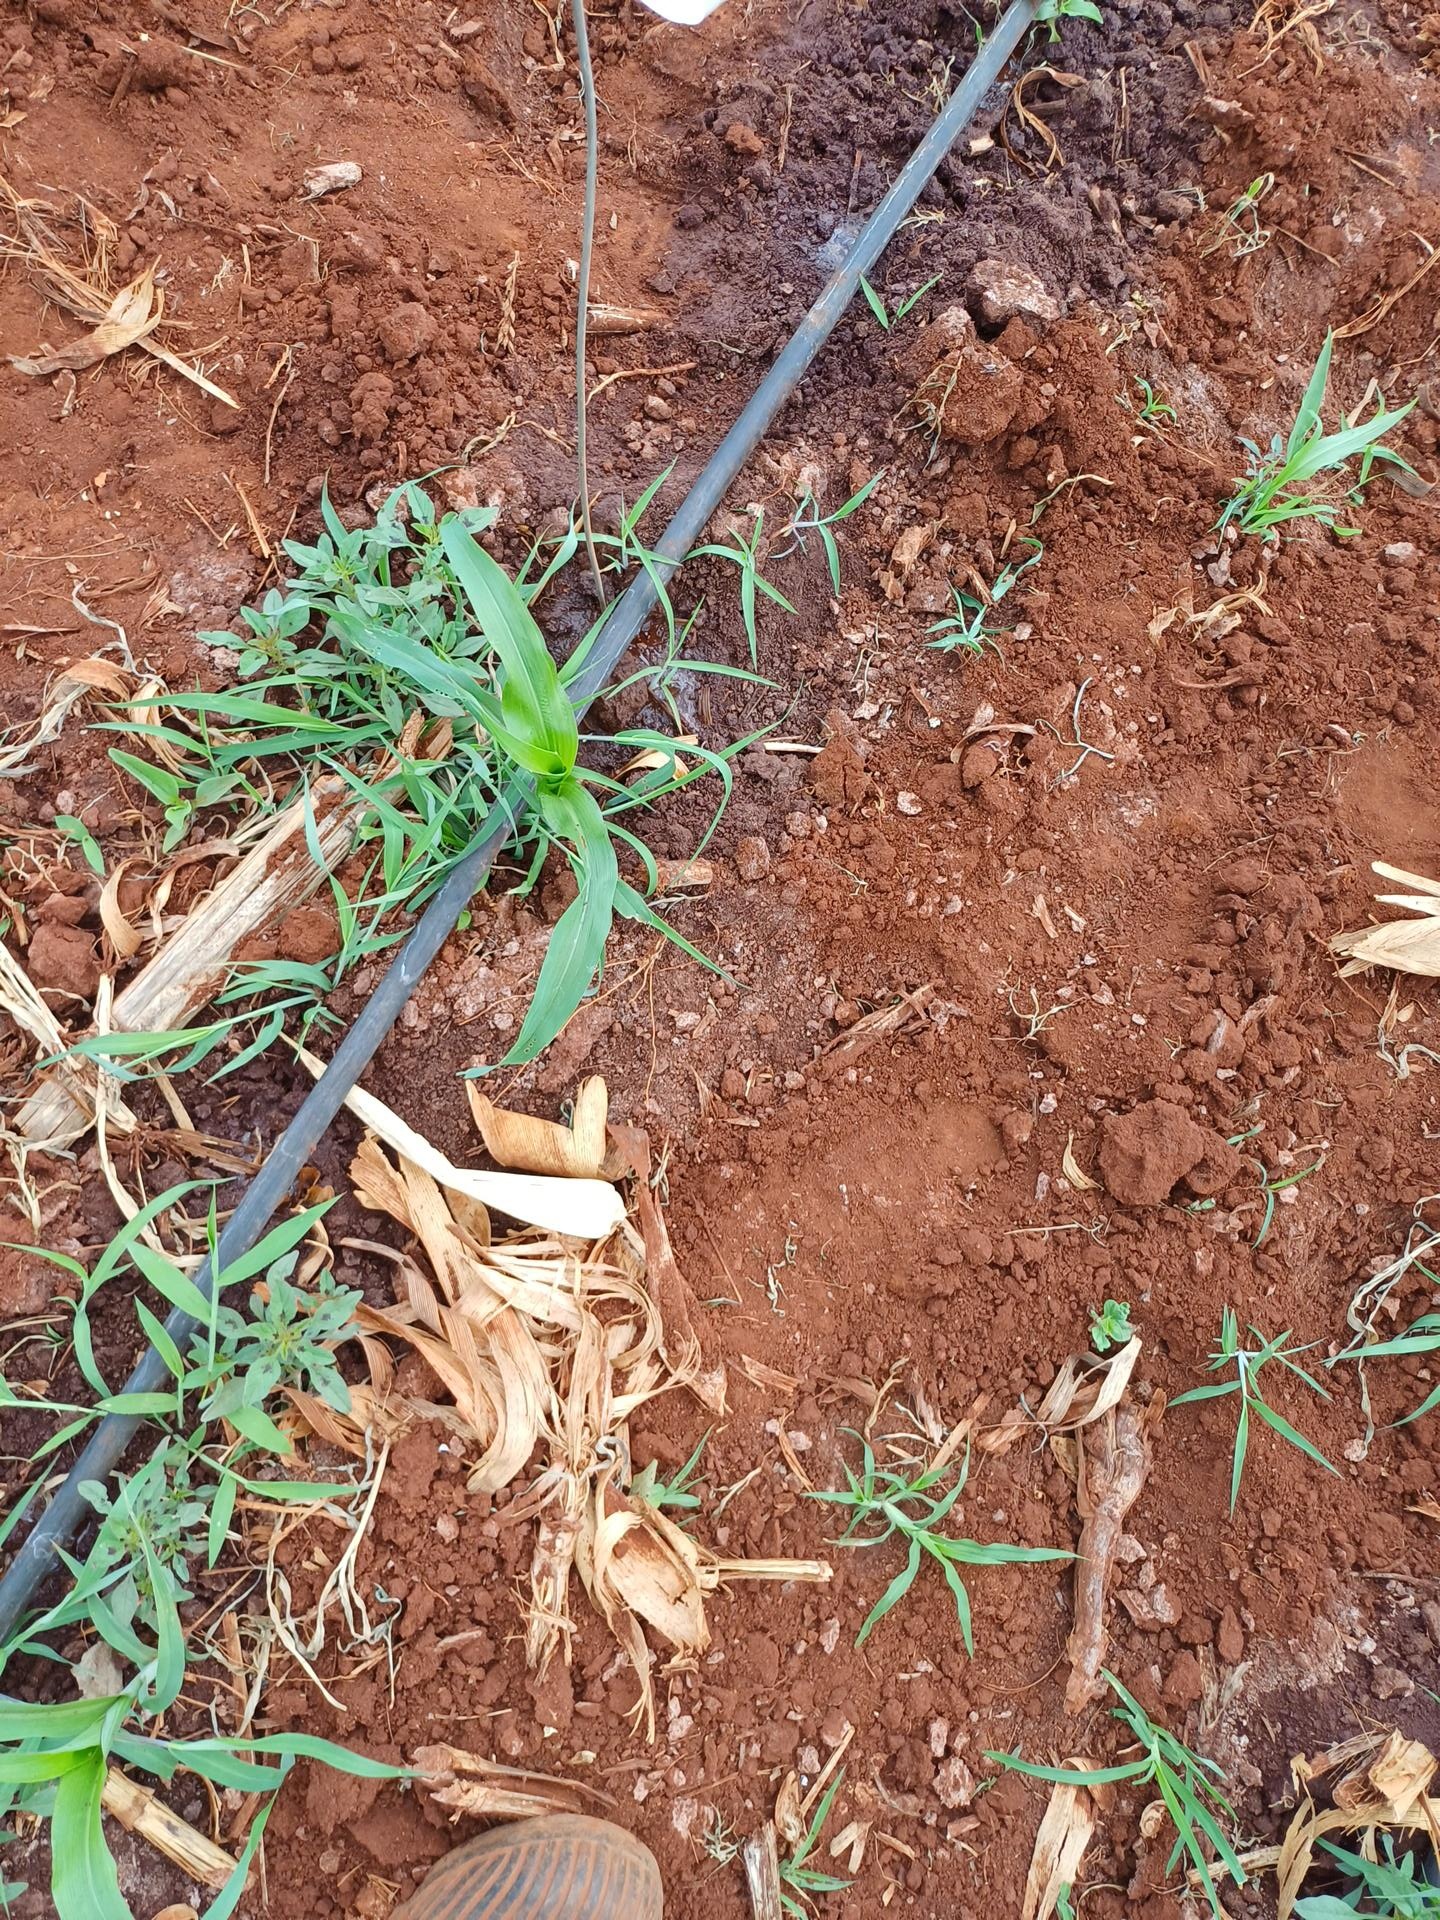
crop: sorghum
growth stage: vegetative
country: Kenya
